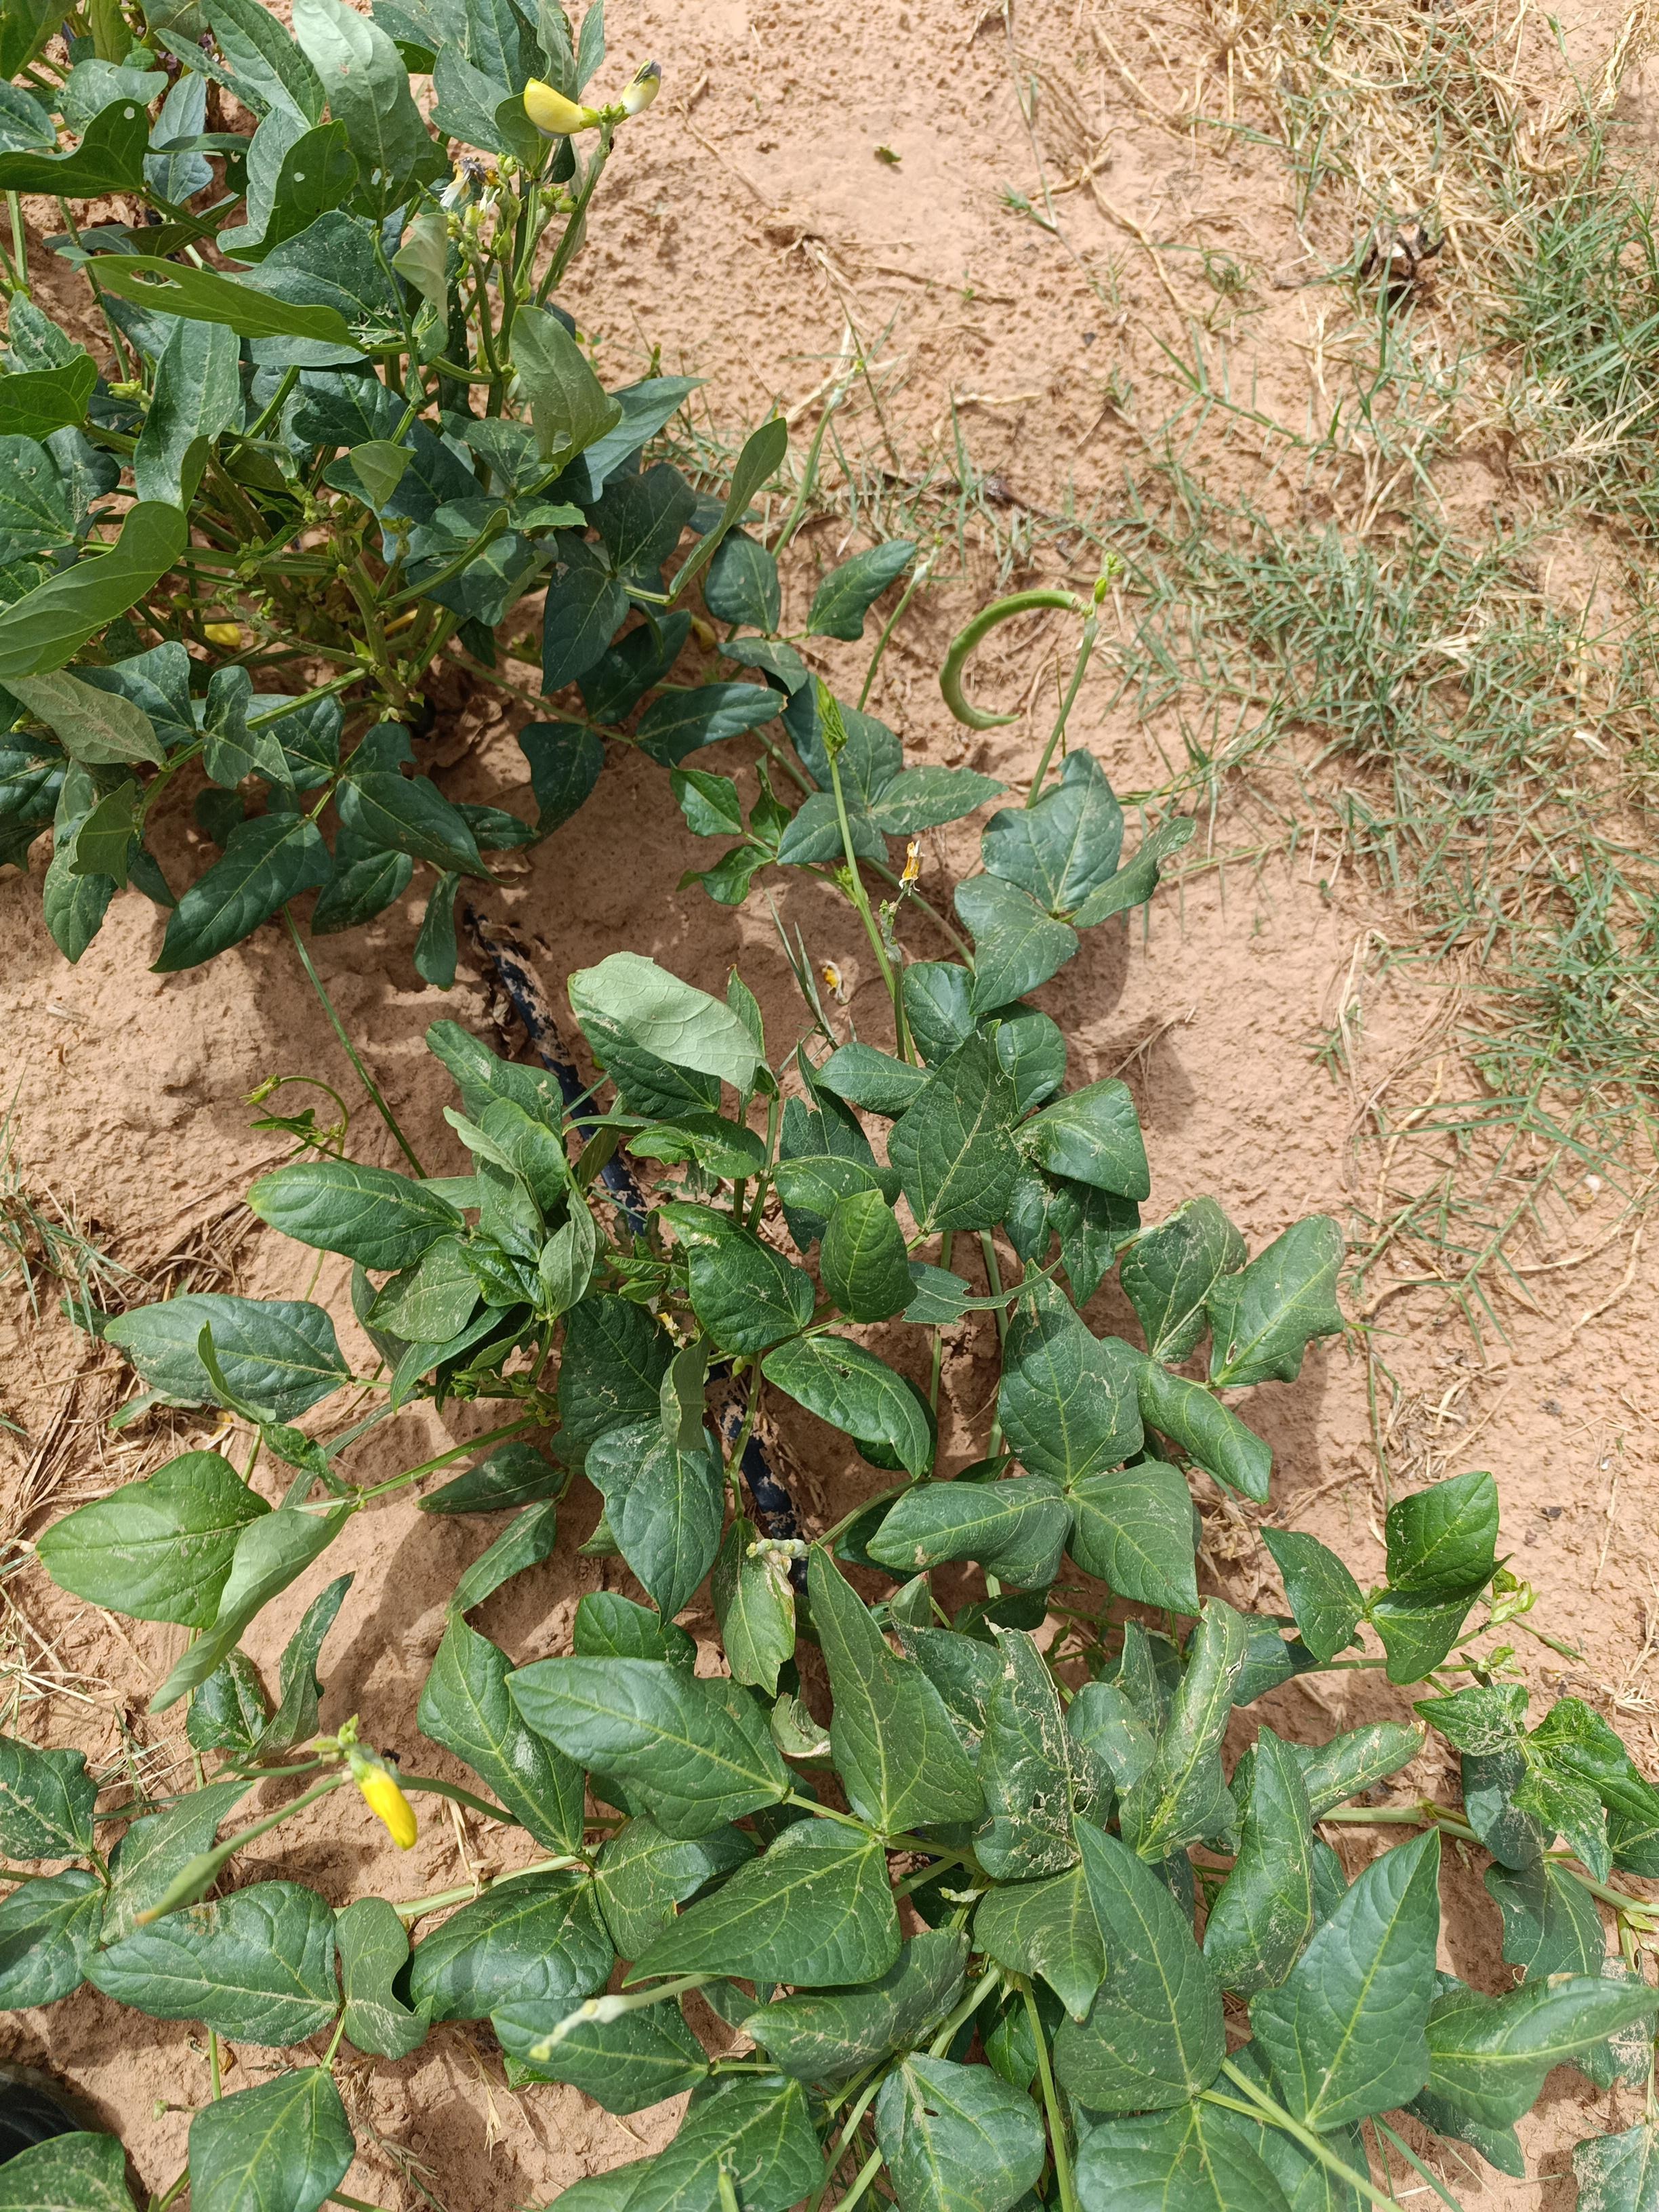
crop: cowpea
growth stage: development pod
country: Nigeria
